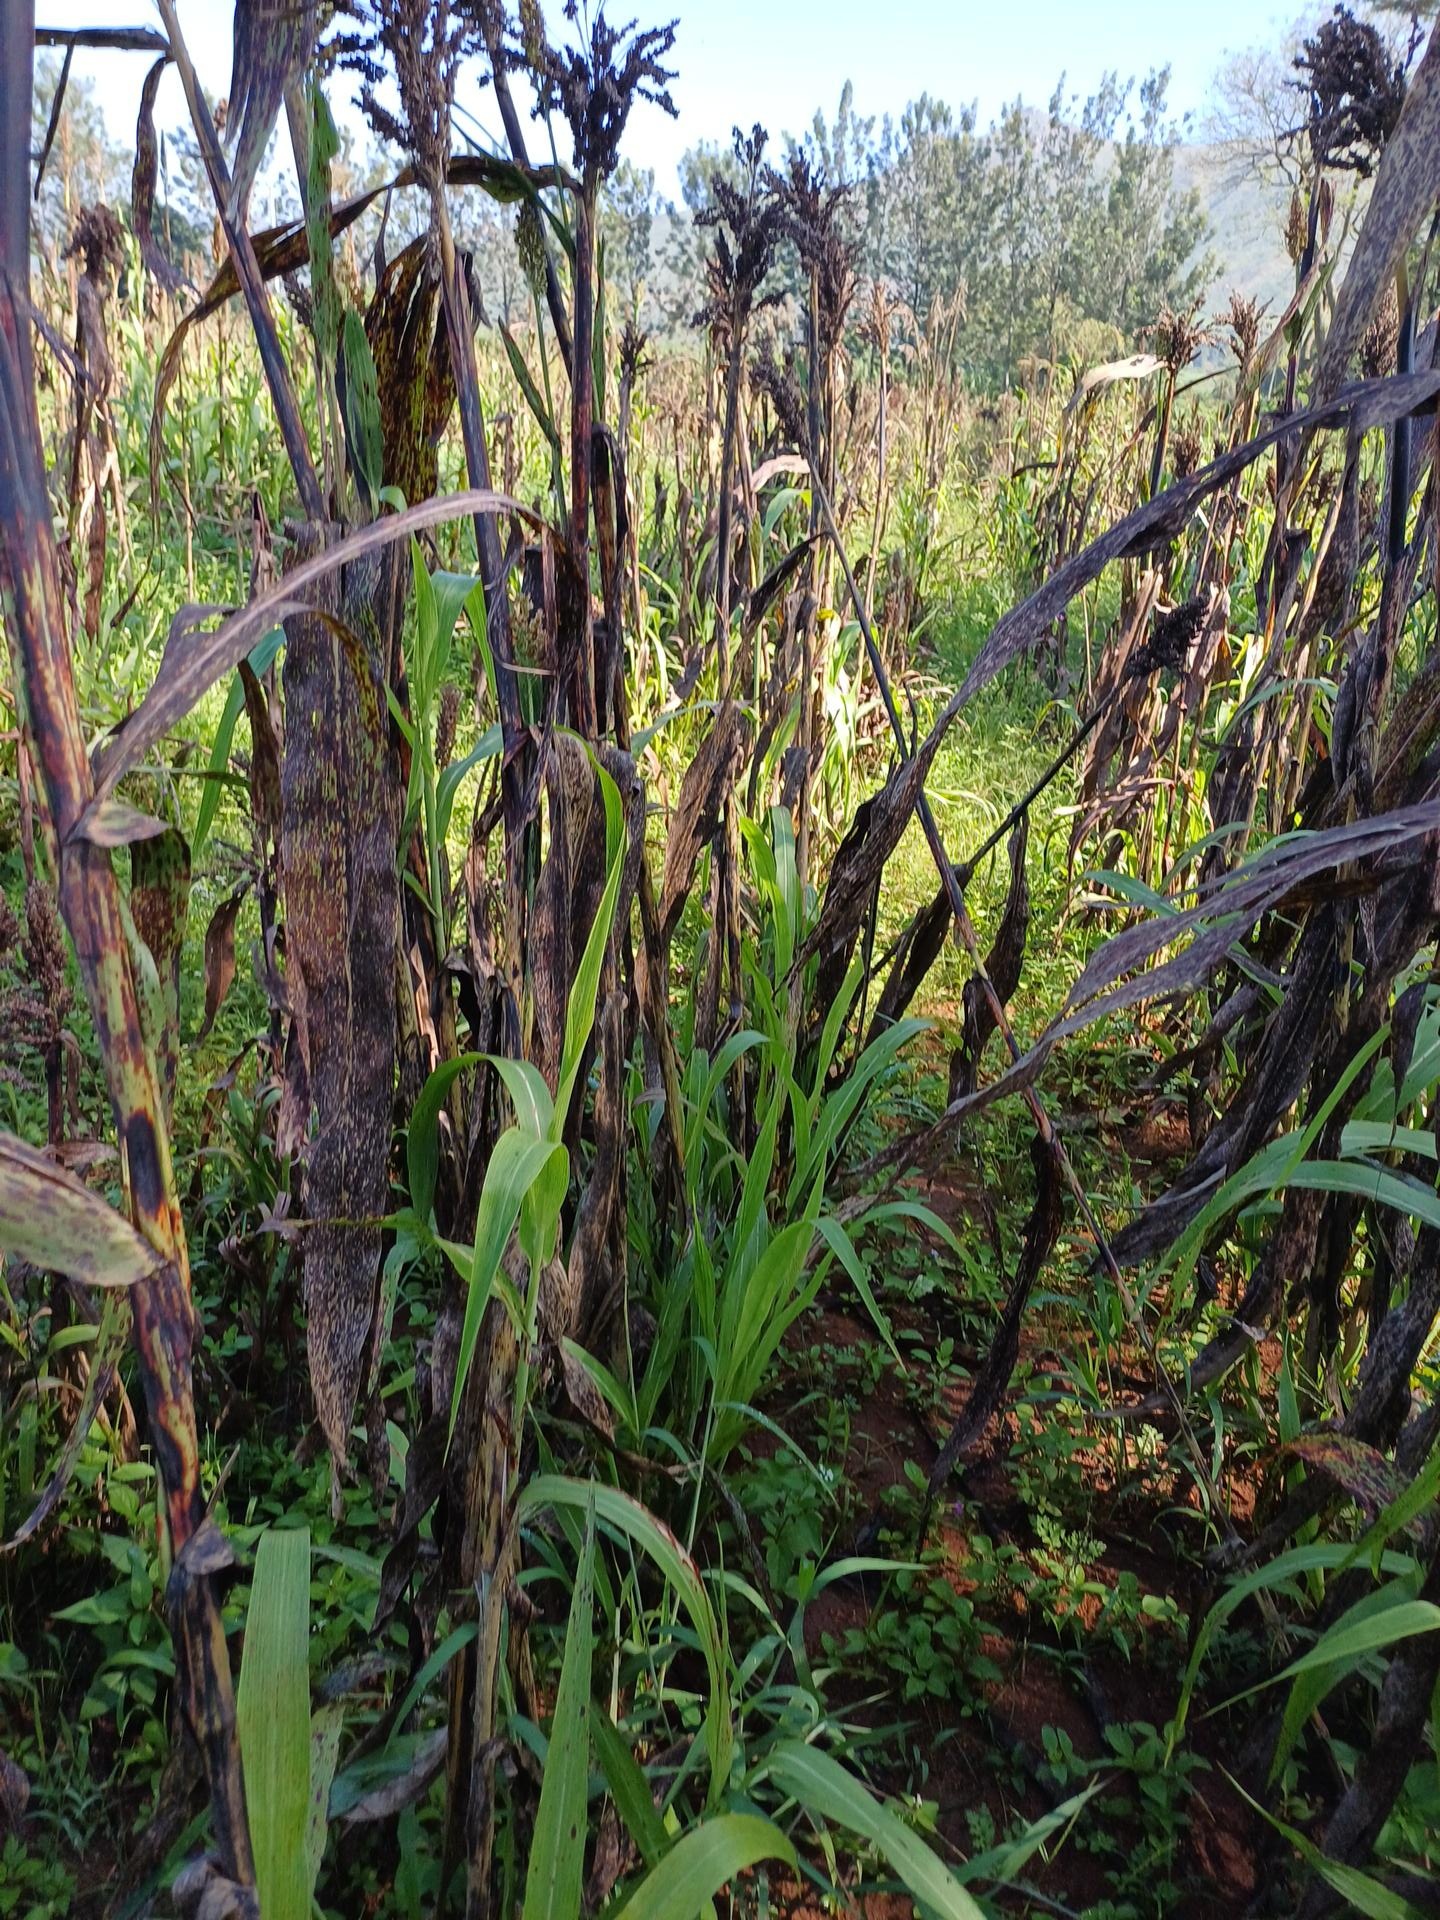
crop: sorghum
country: Kenya
